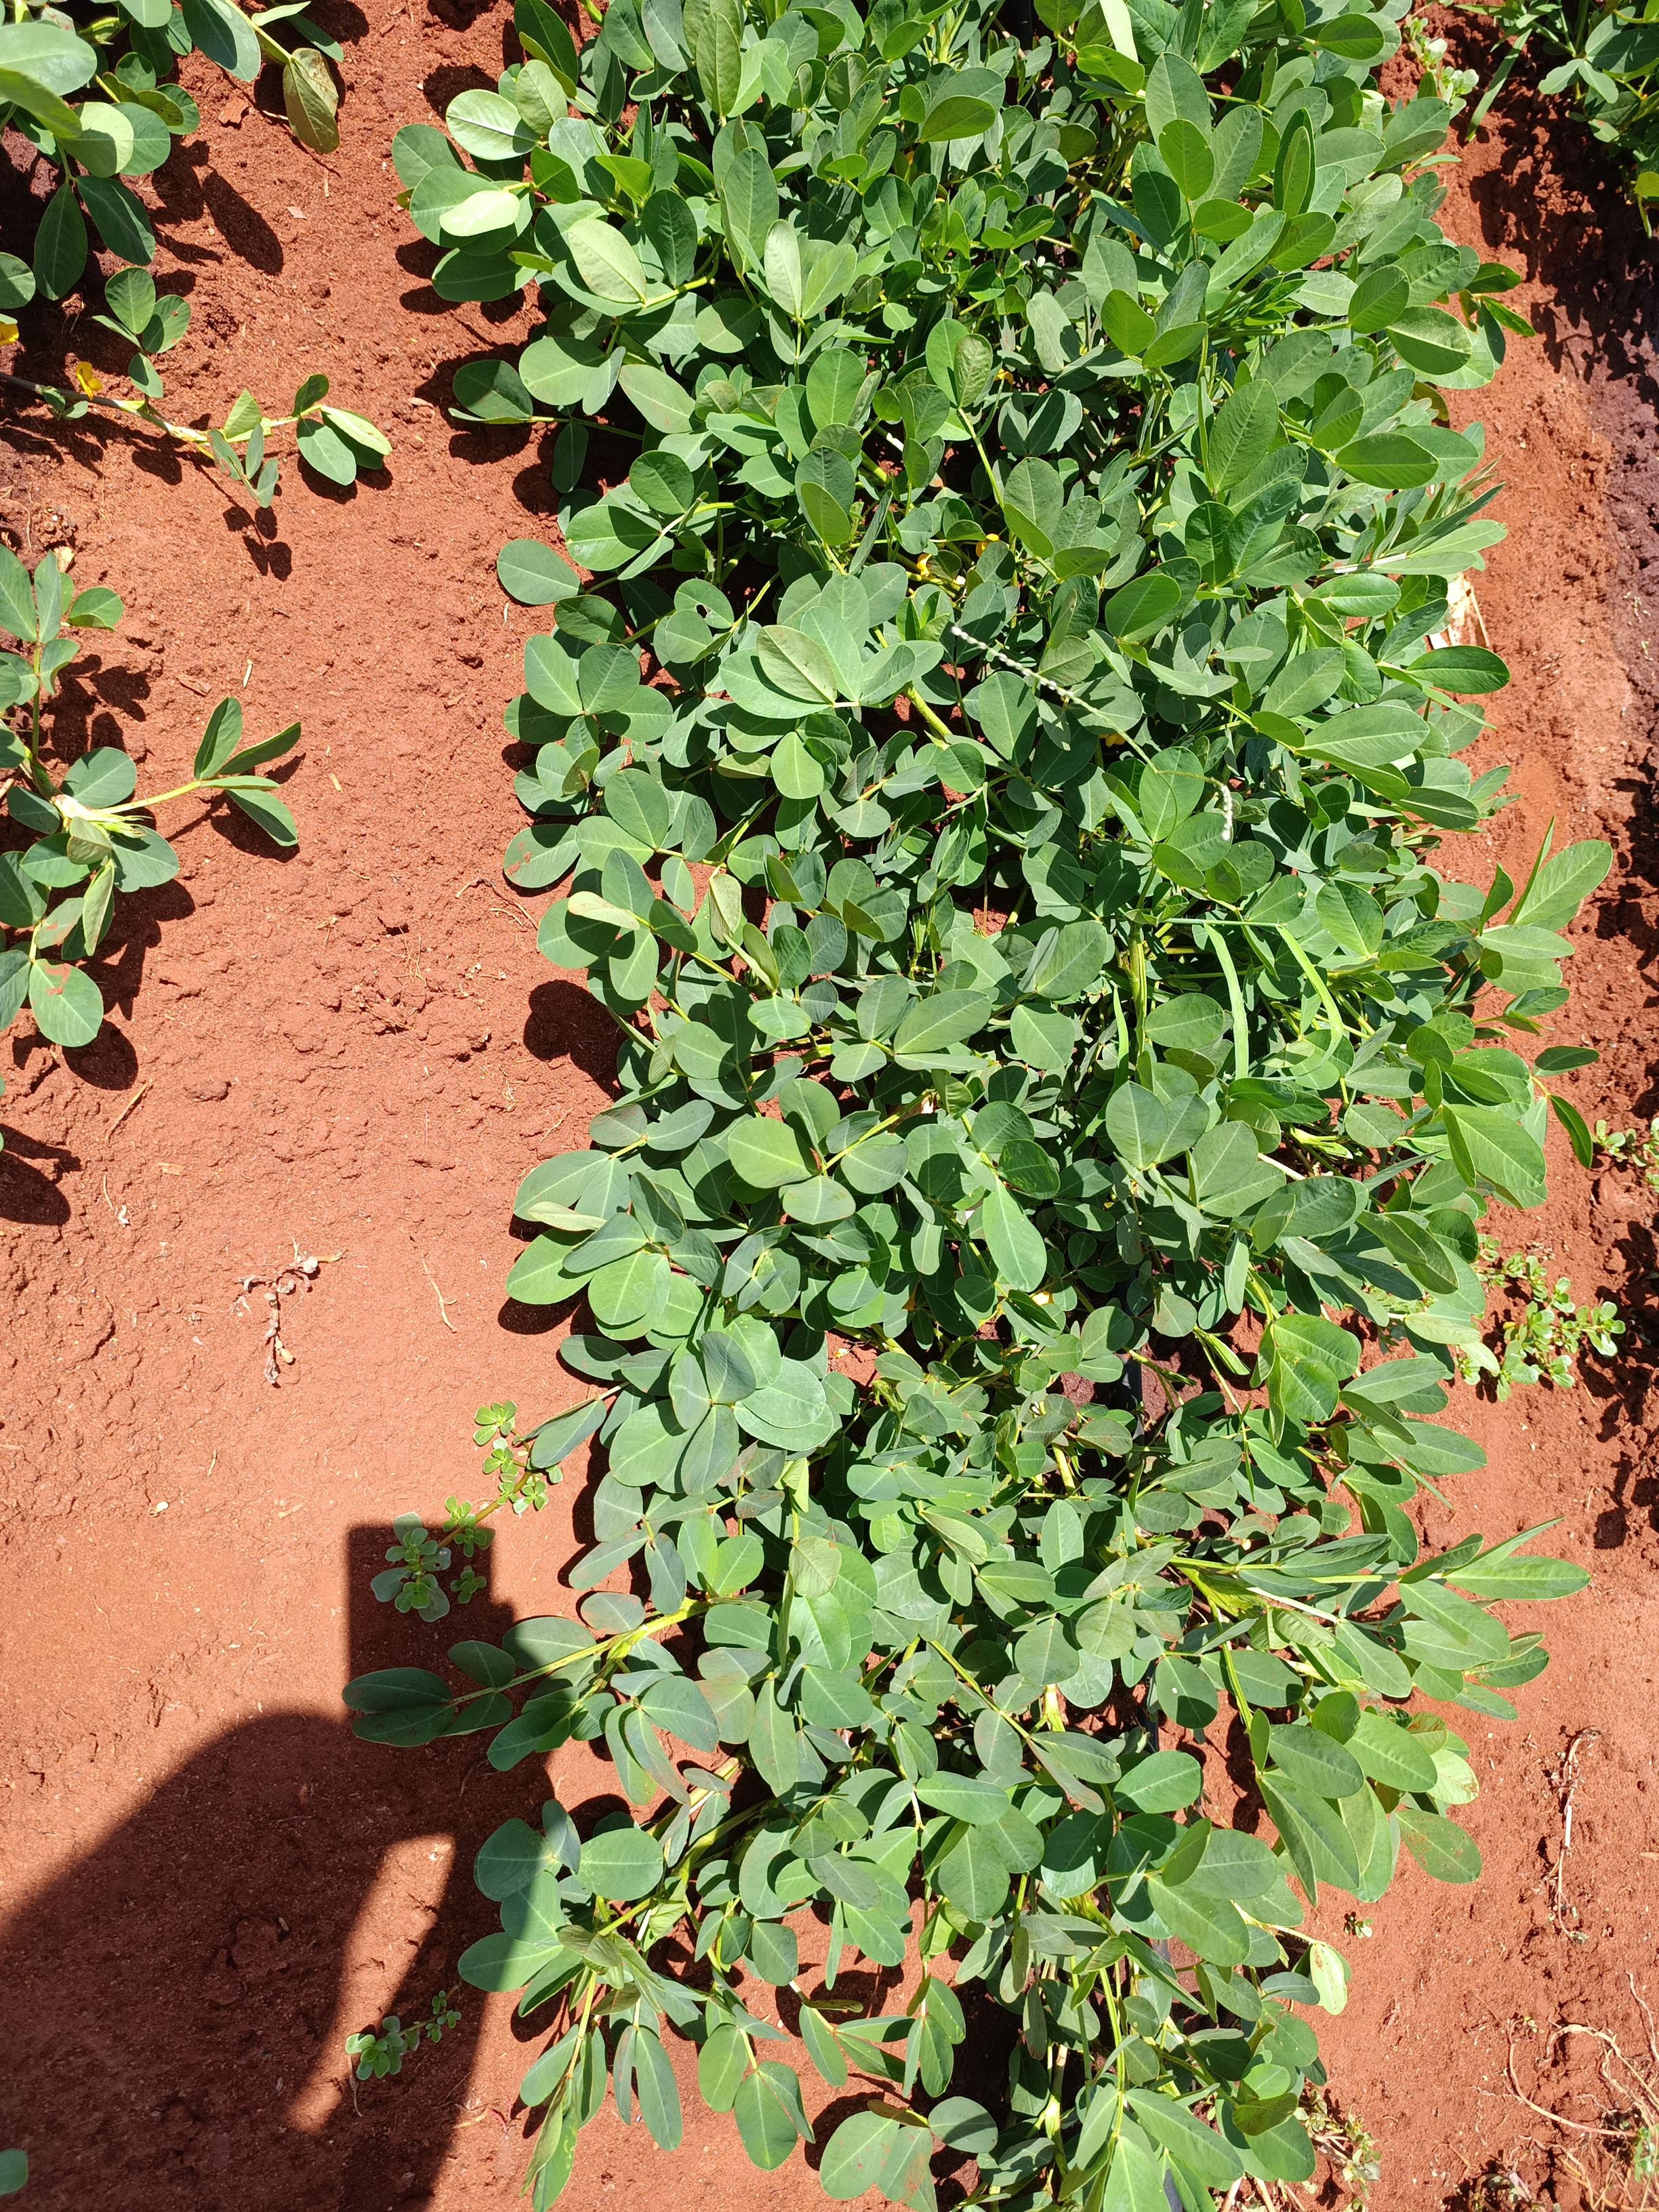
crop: groundnut
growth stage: flowering
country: Kenya
